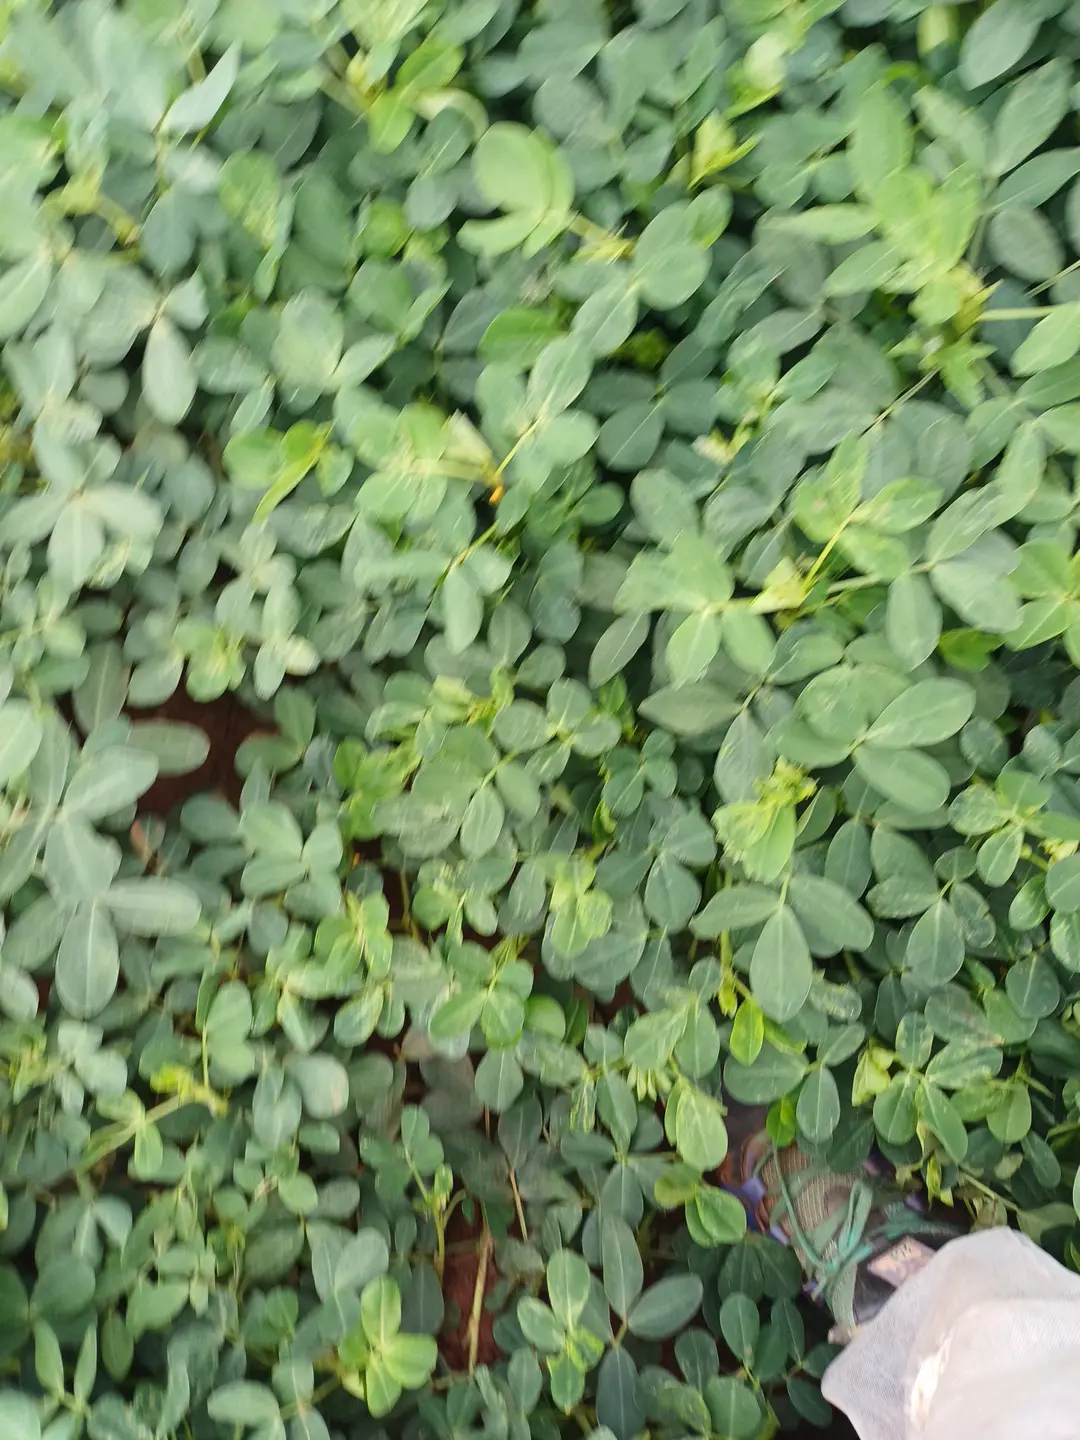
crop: groundnut
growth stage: flowering
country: Kenya
